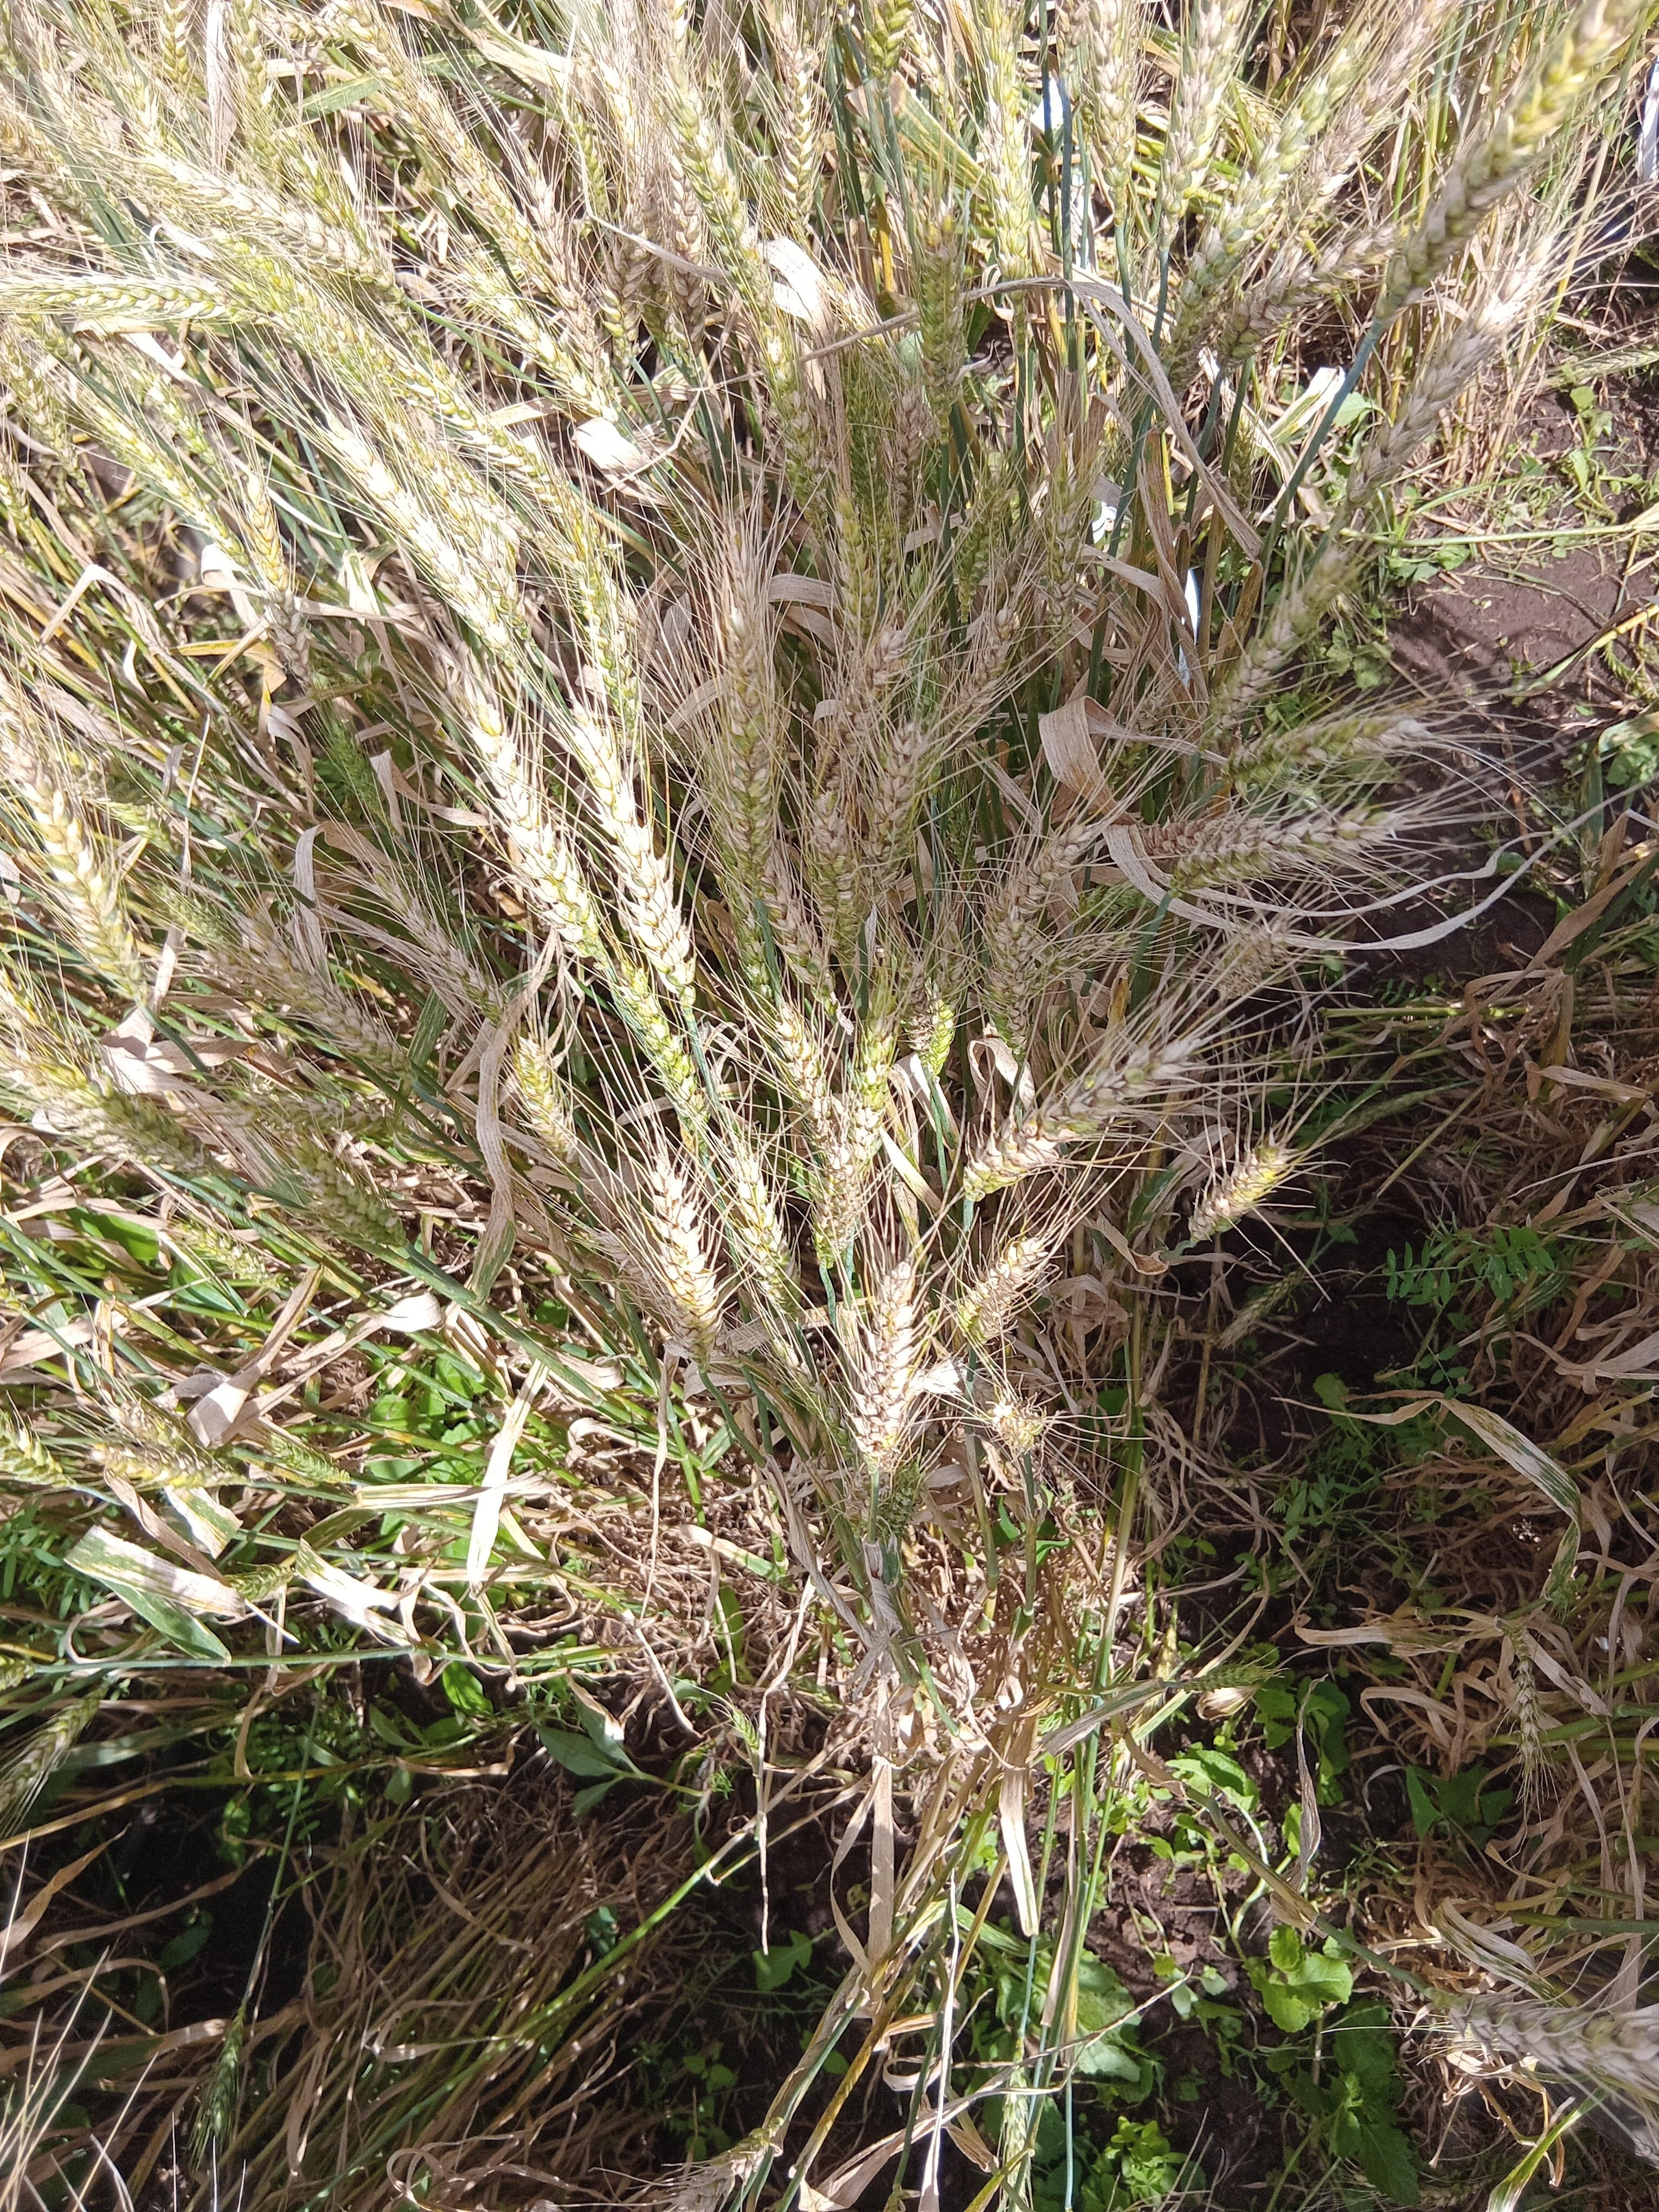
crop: wheat
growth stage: maturity
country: Kenya
